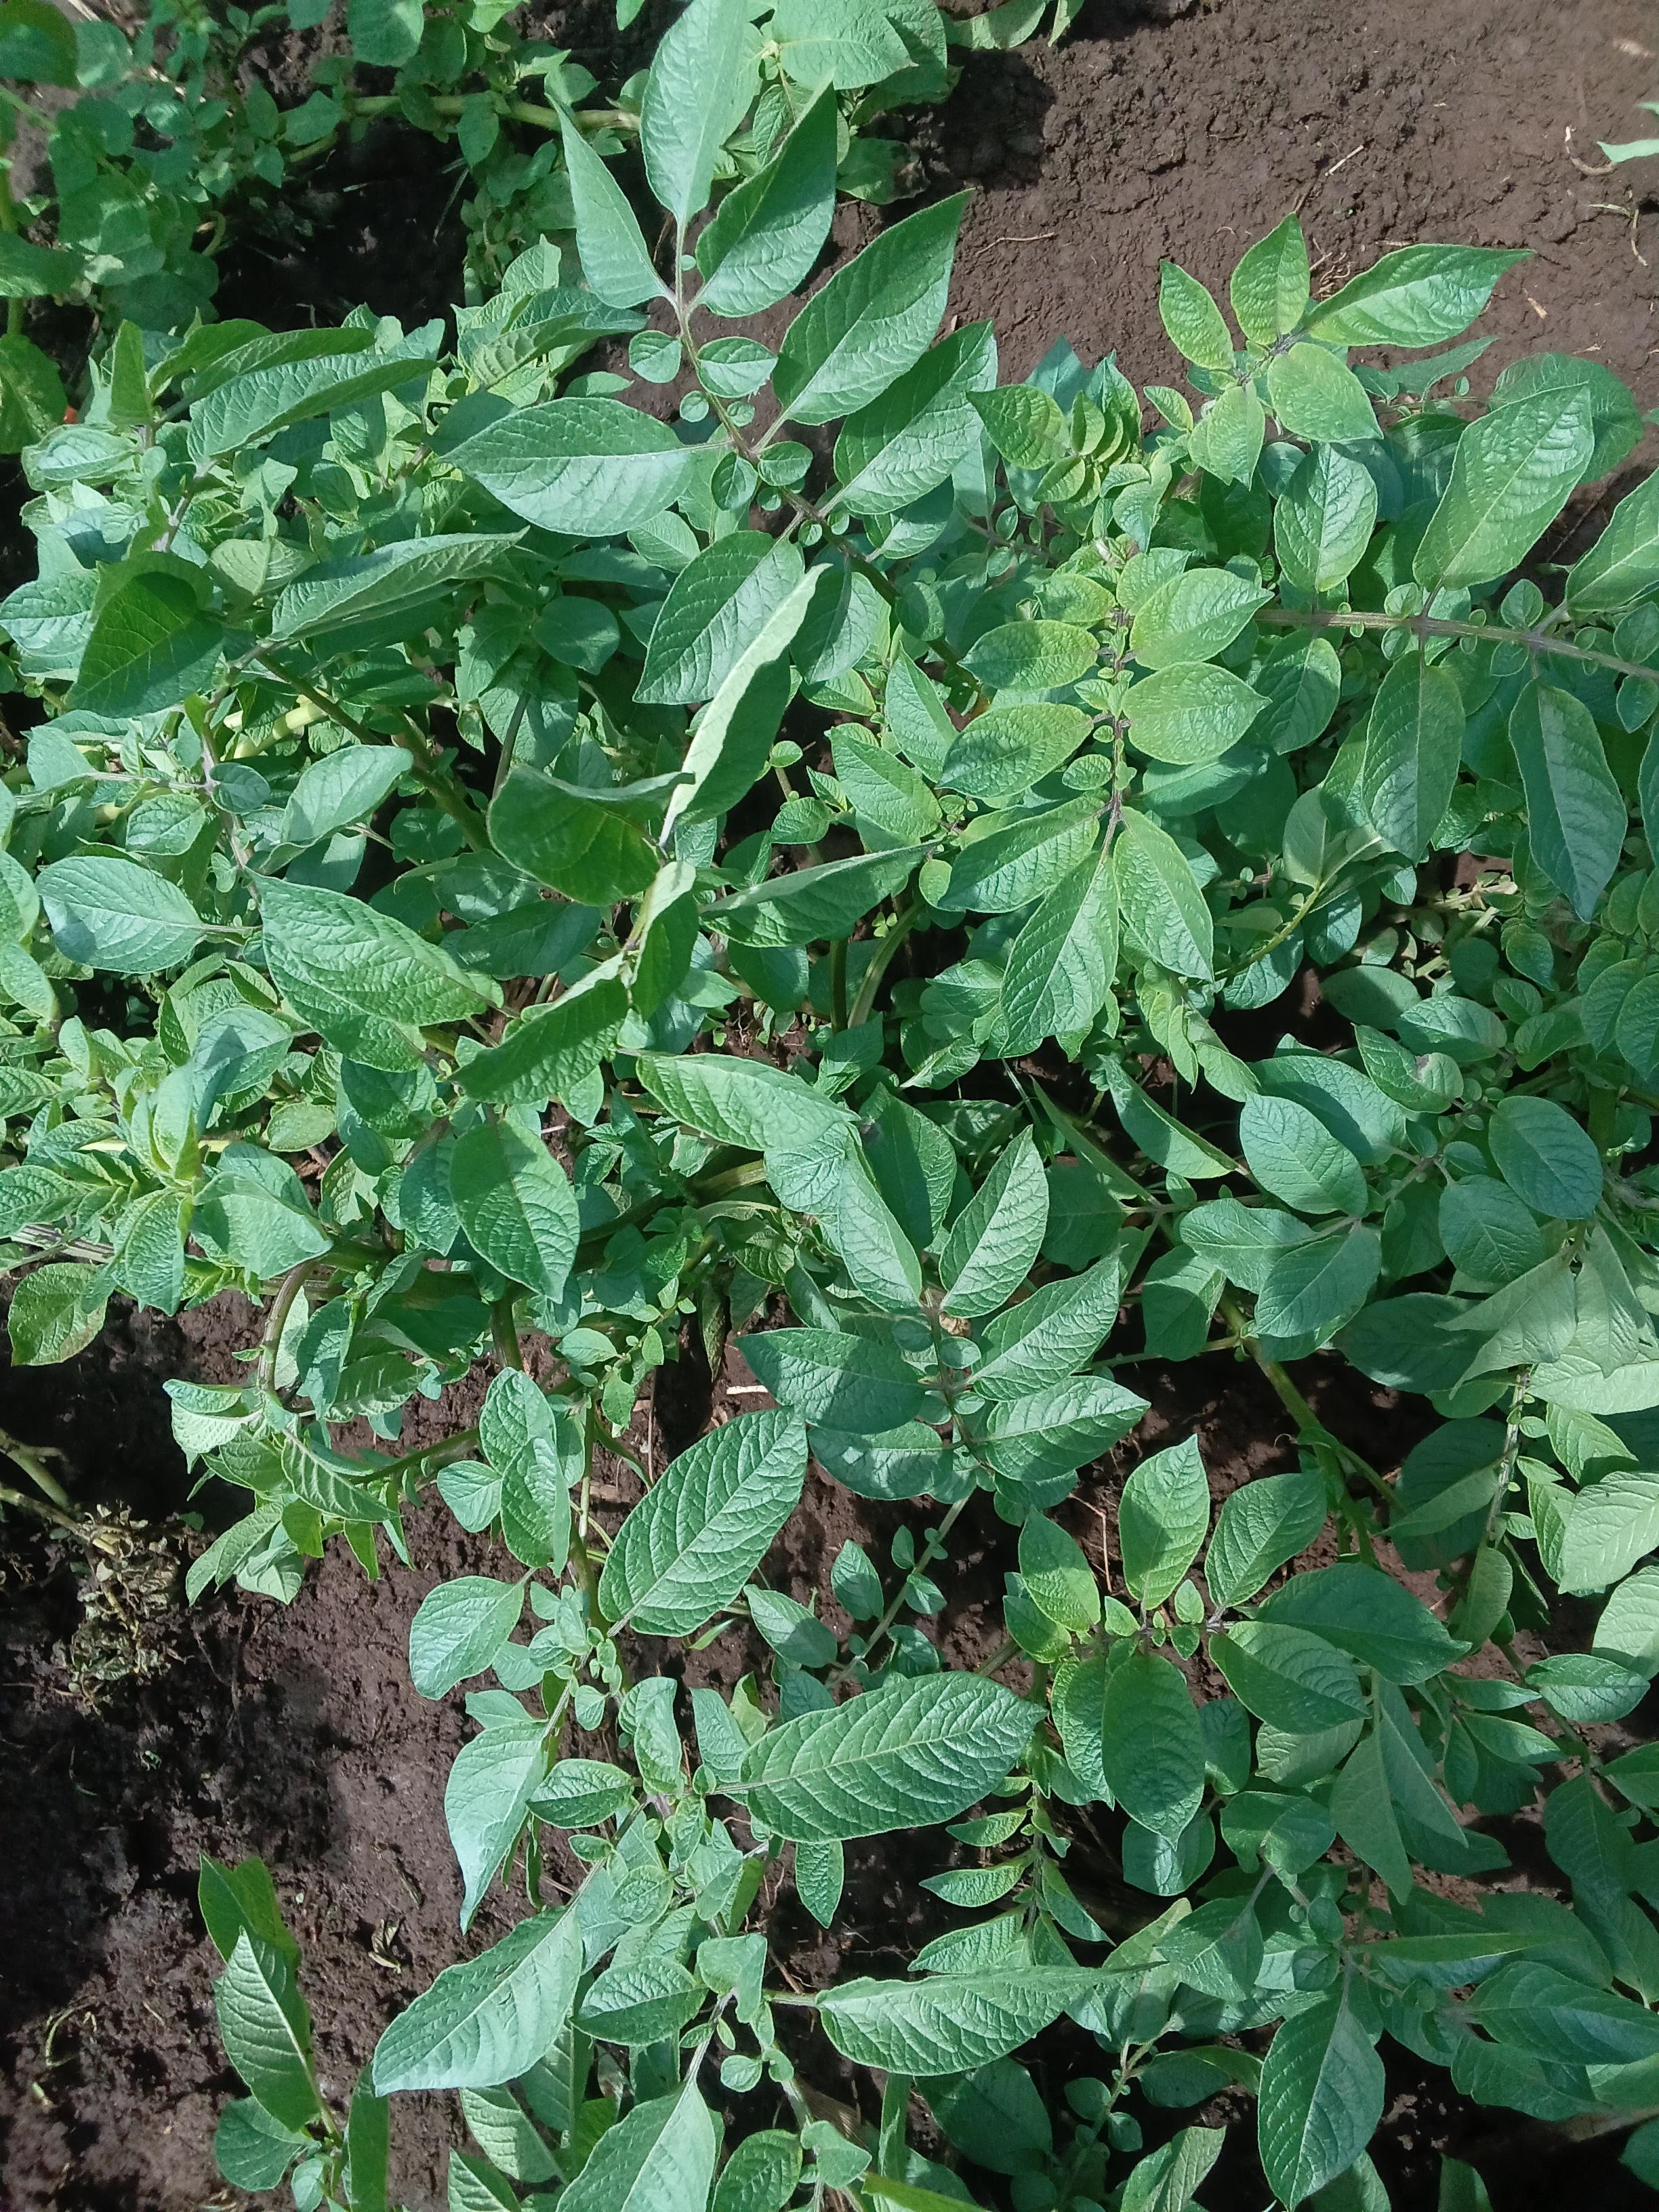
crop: potato
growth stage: vegetative
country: Kenya
